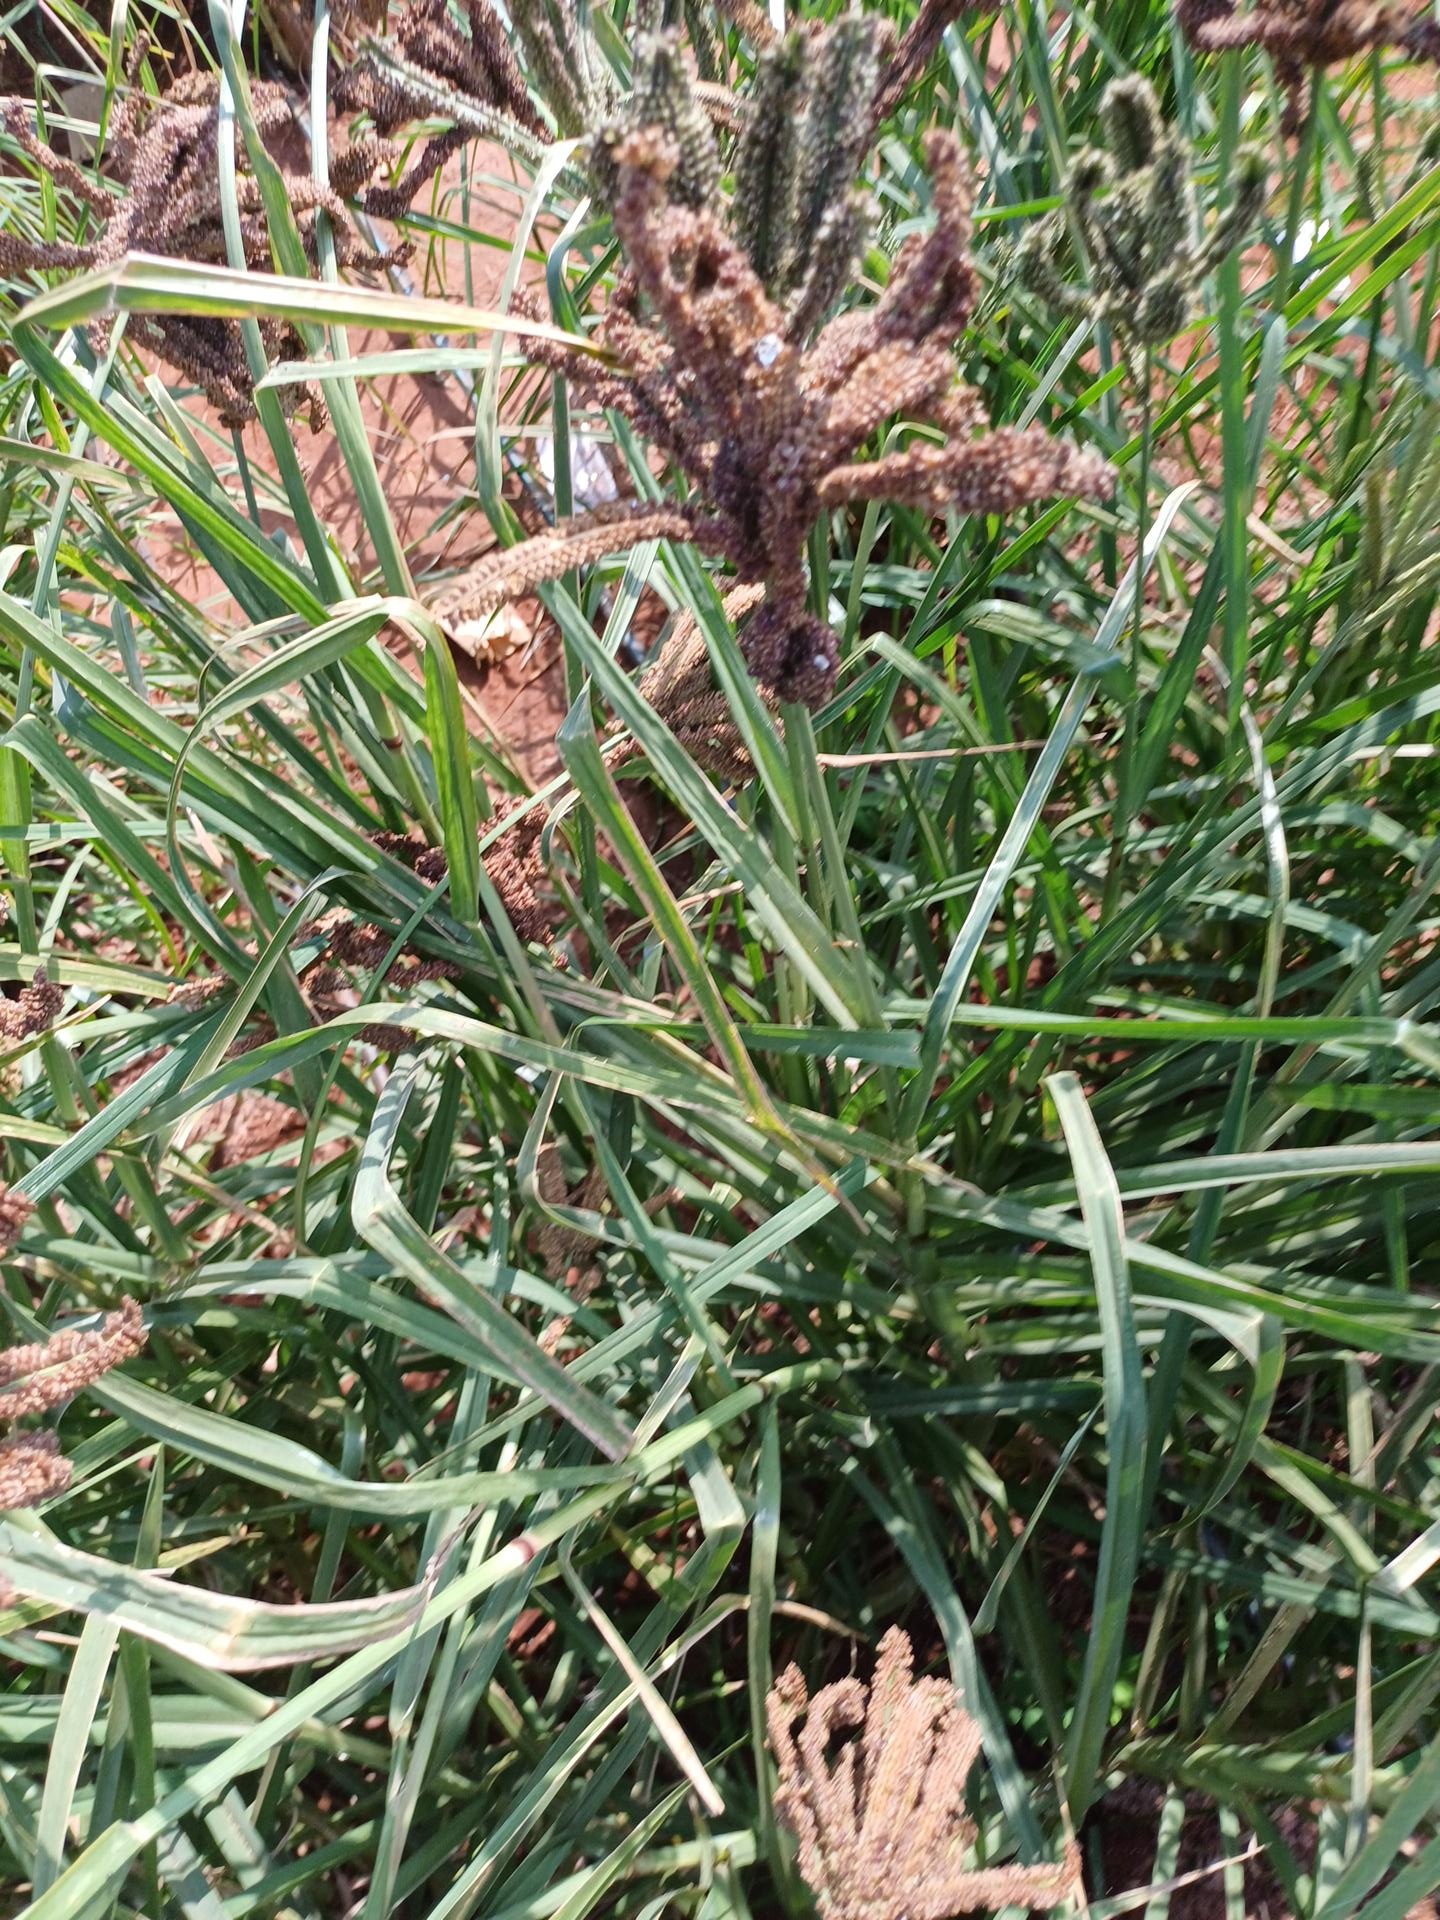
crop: finger millet
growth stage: filling grain
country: Kenya
